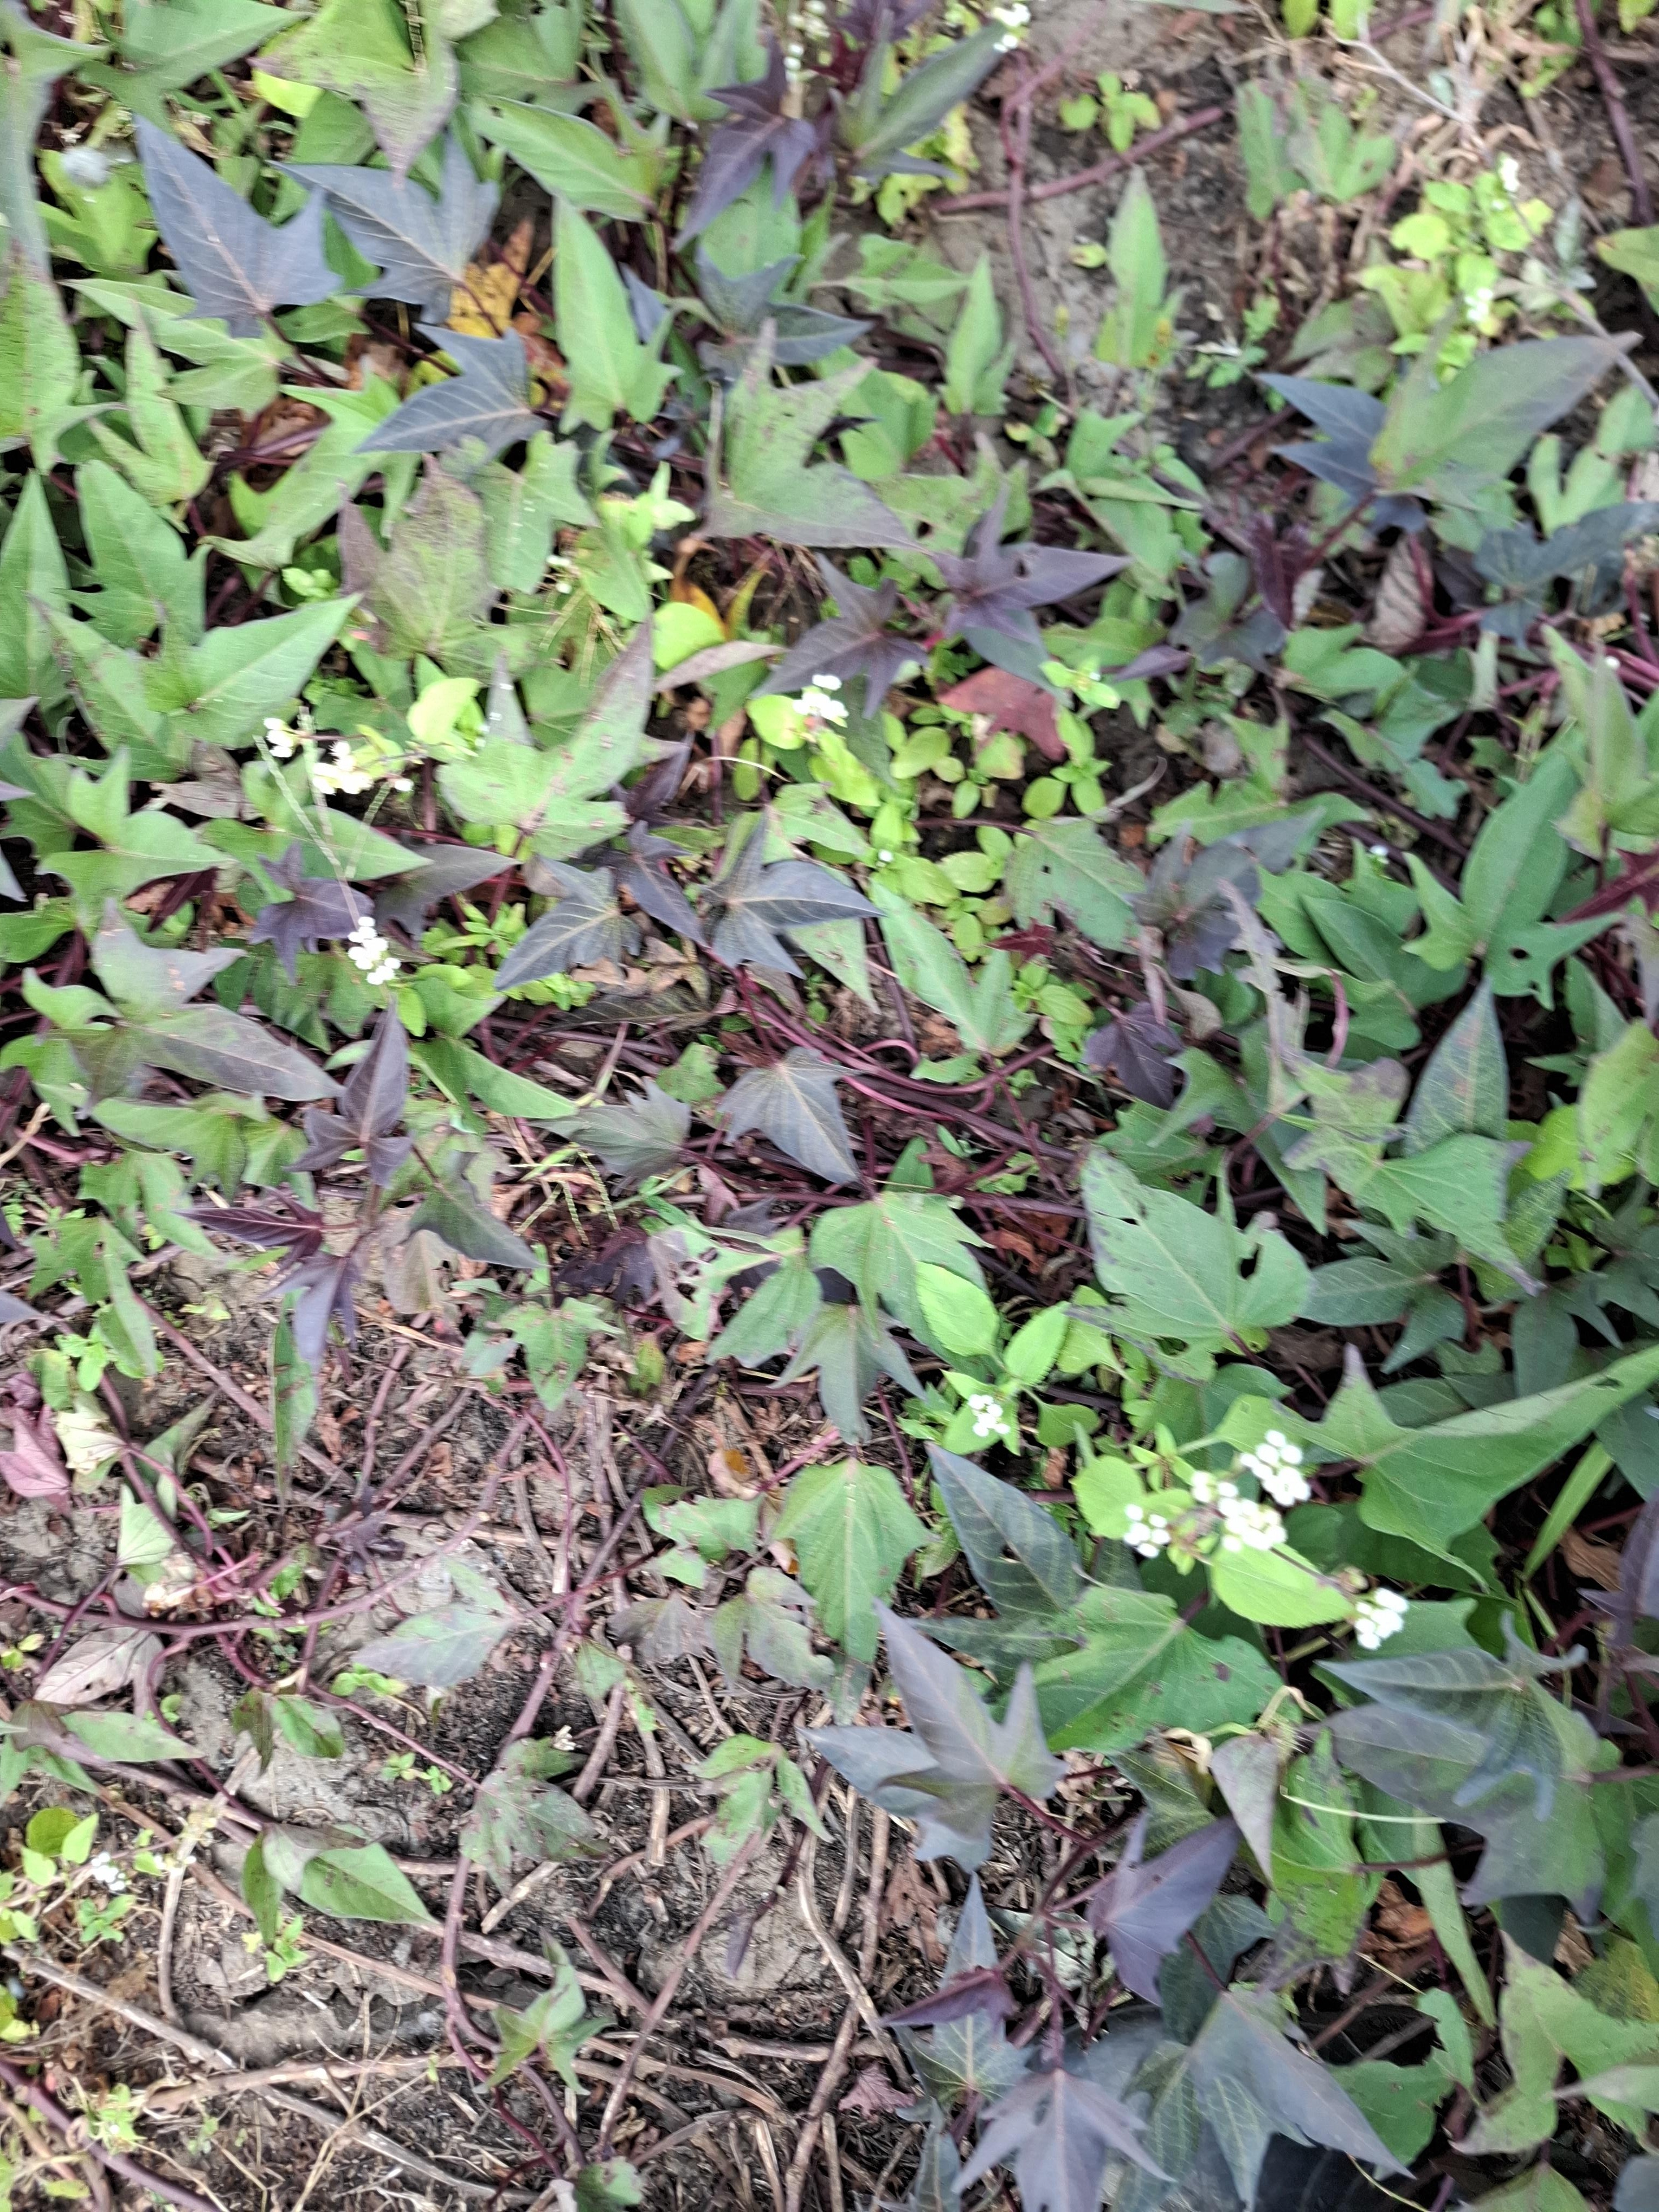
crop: sweet potato
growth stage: flowering
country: Tanzania
